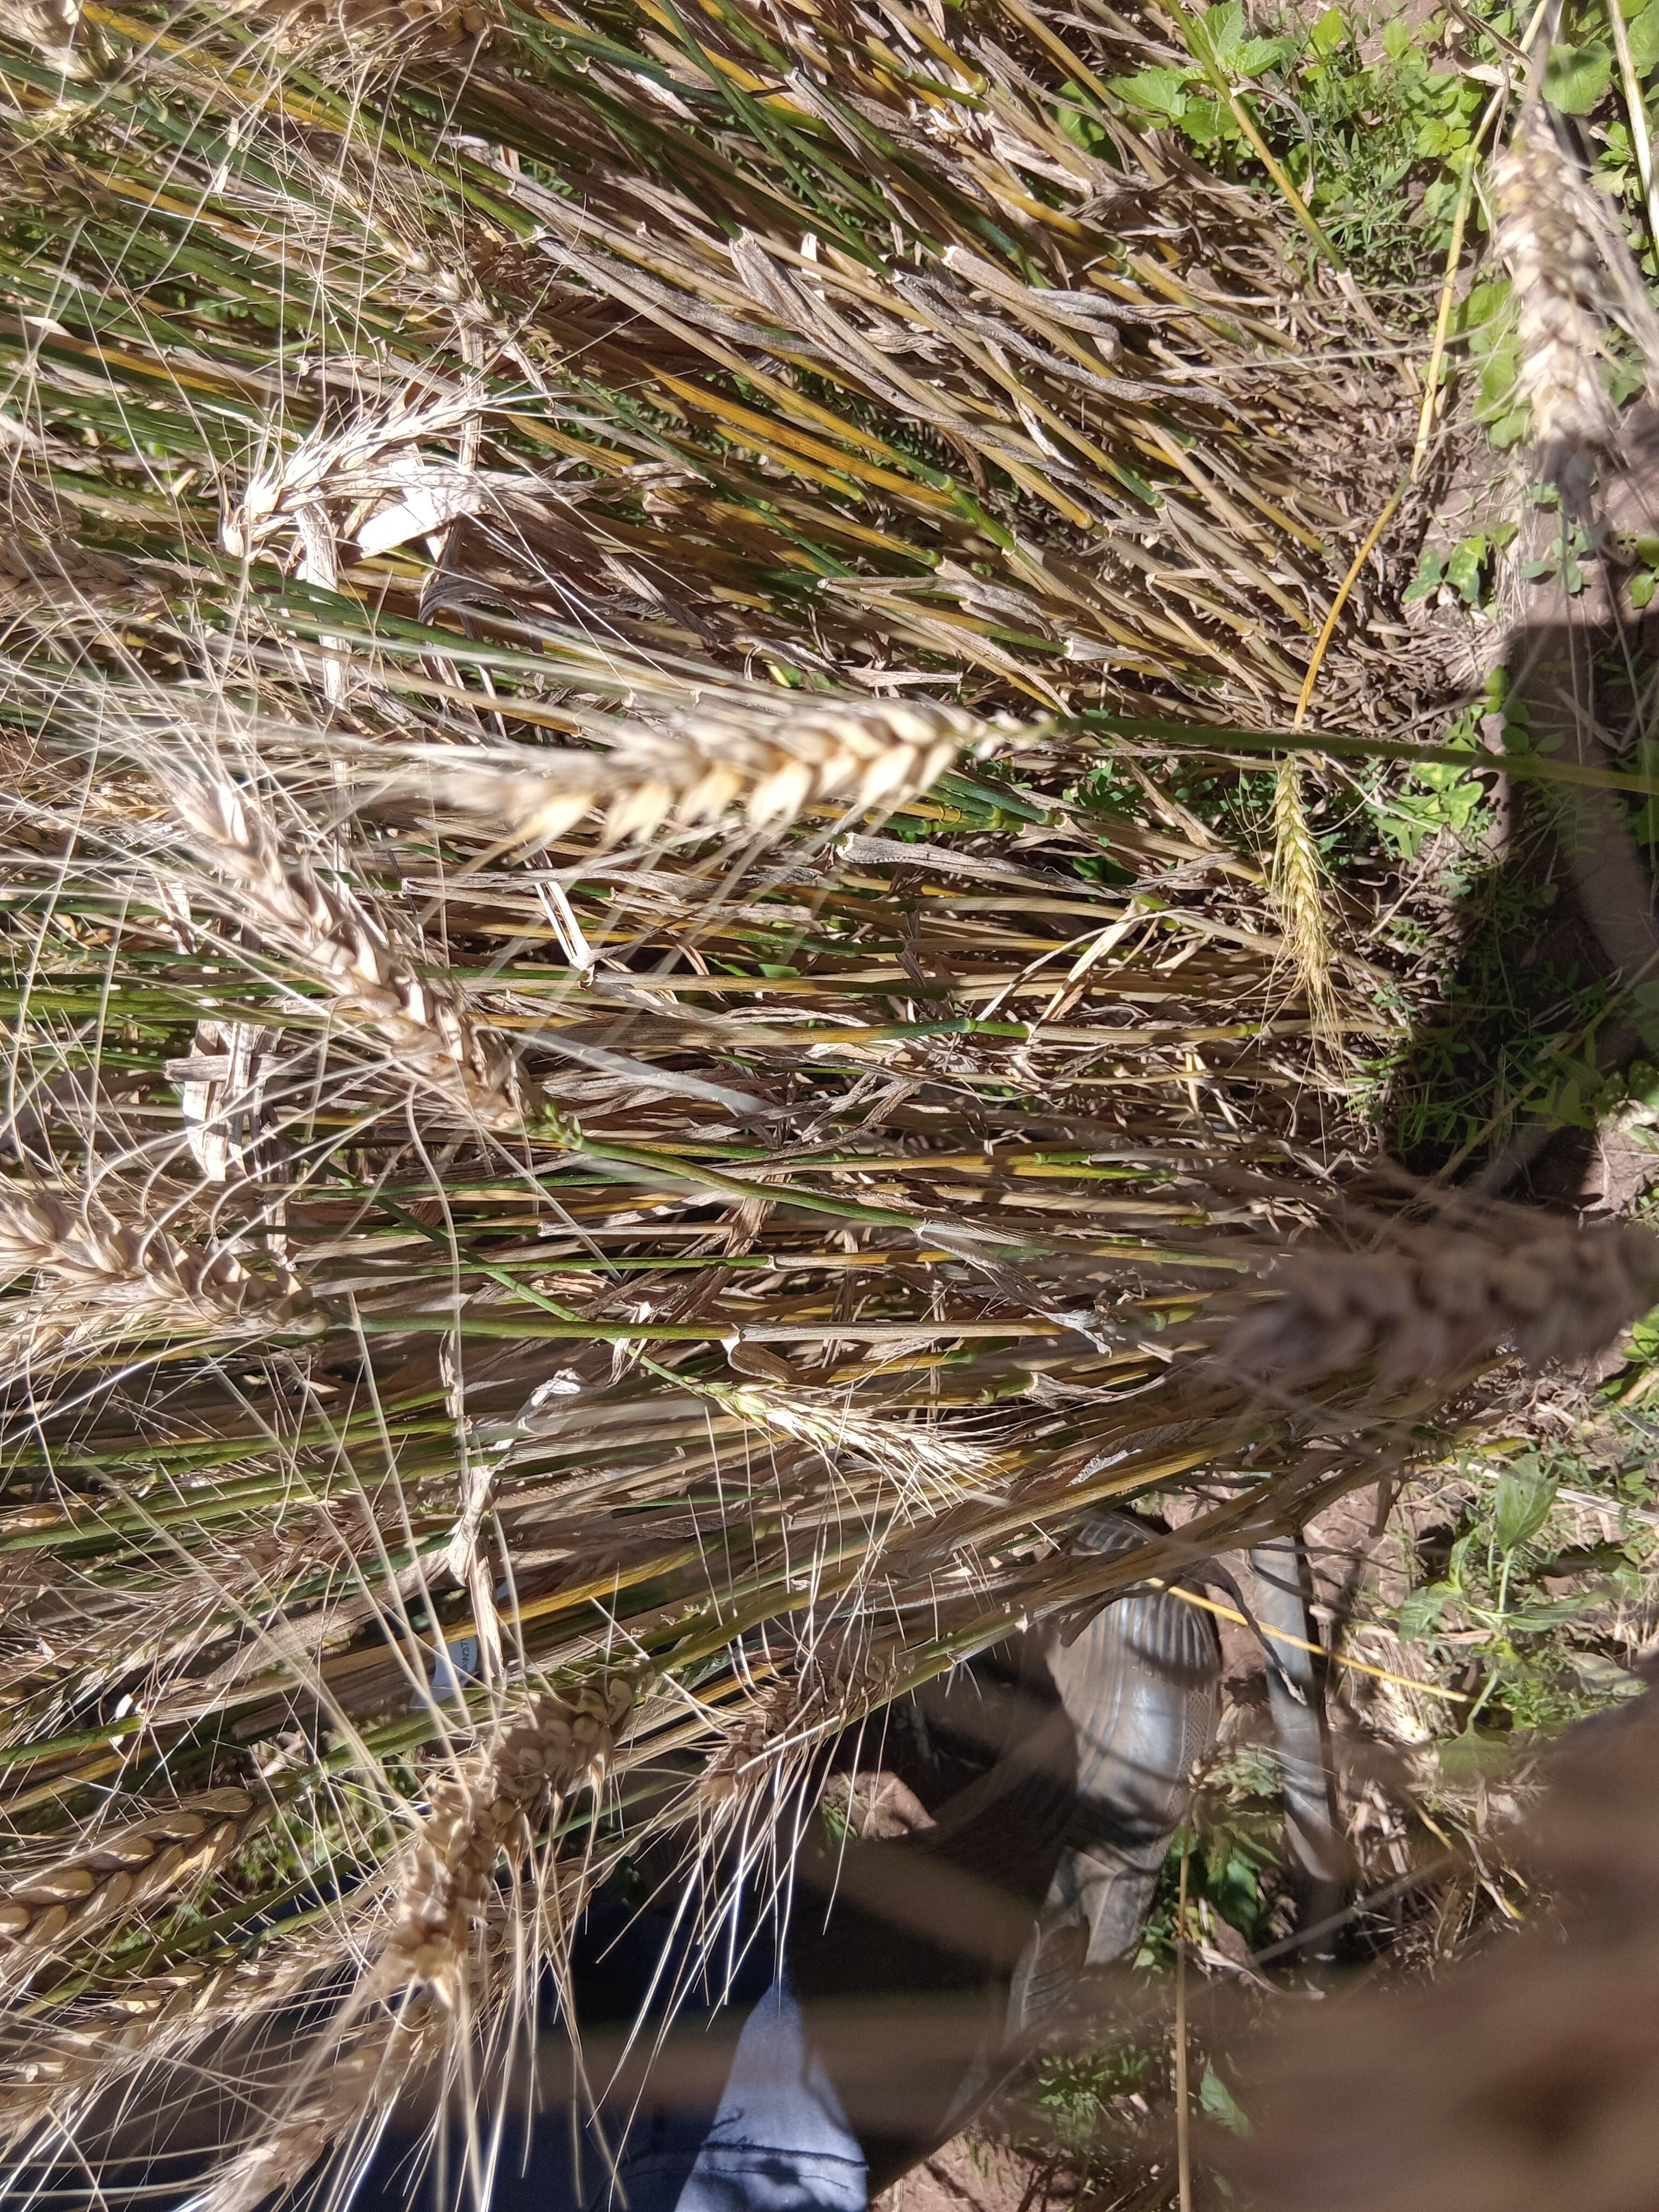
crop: wheat
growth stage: maturity
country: Kenya
